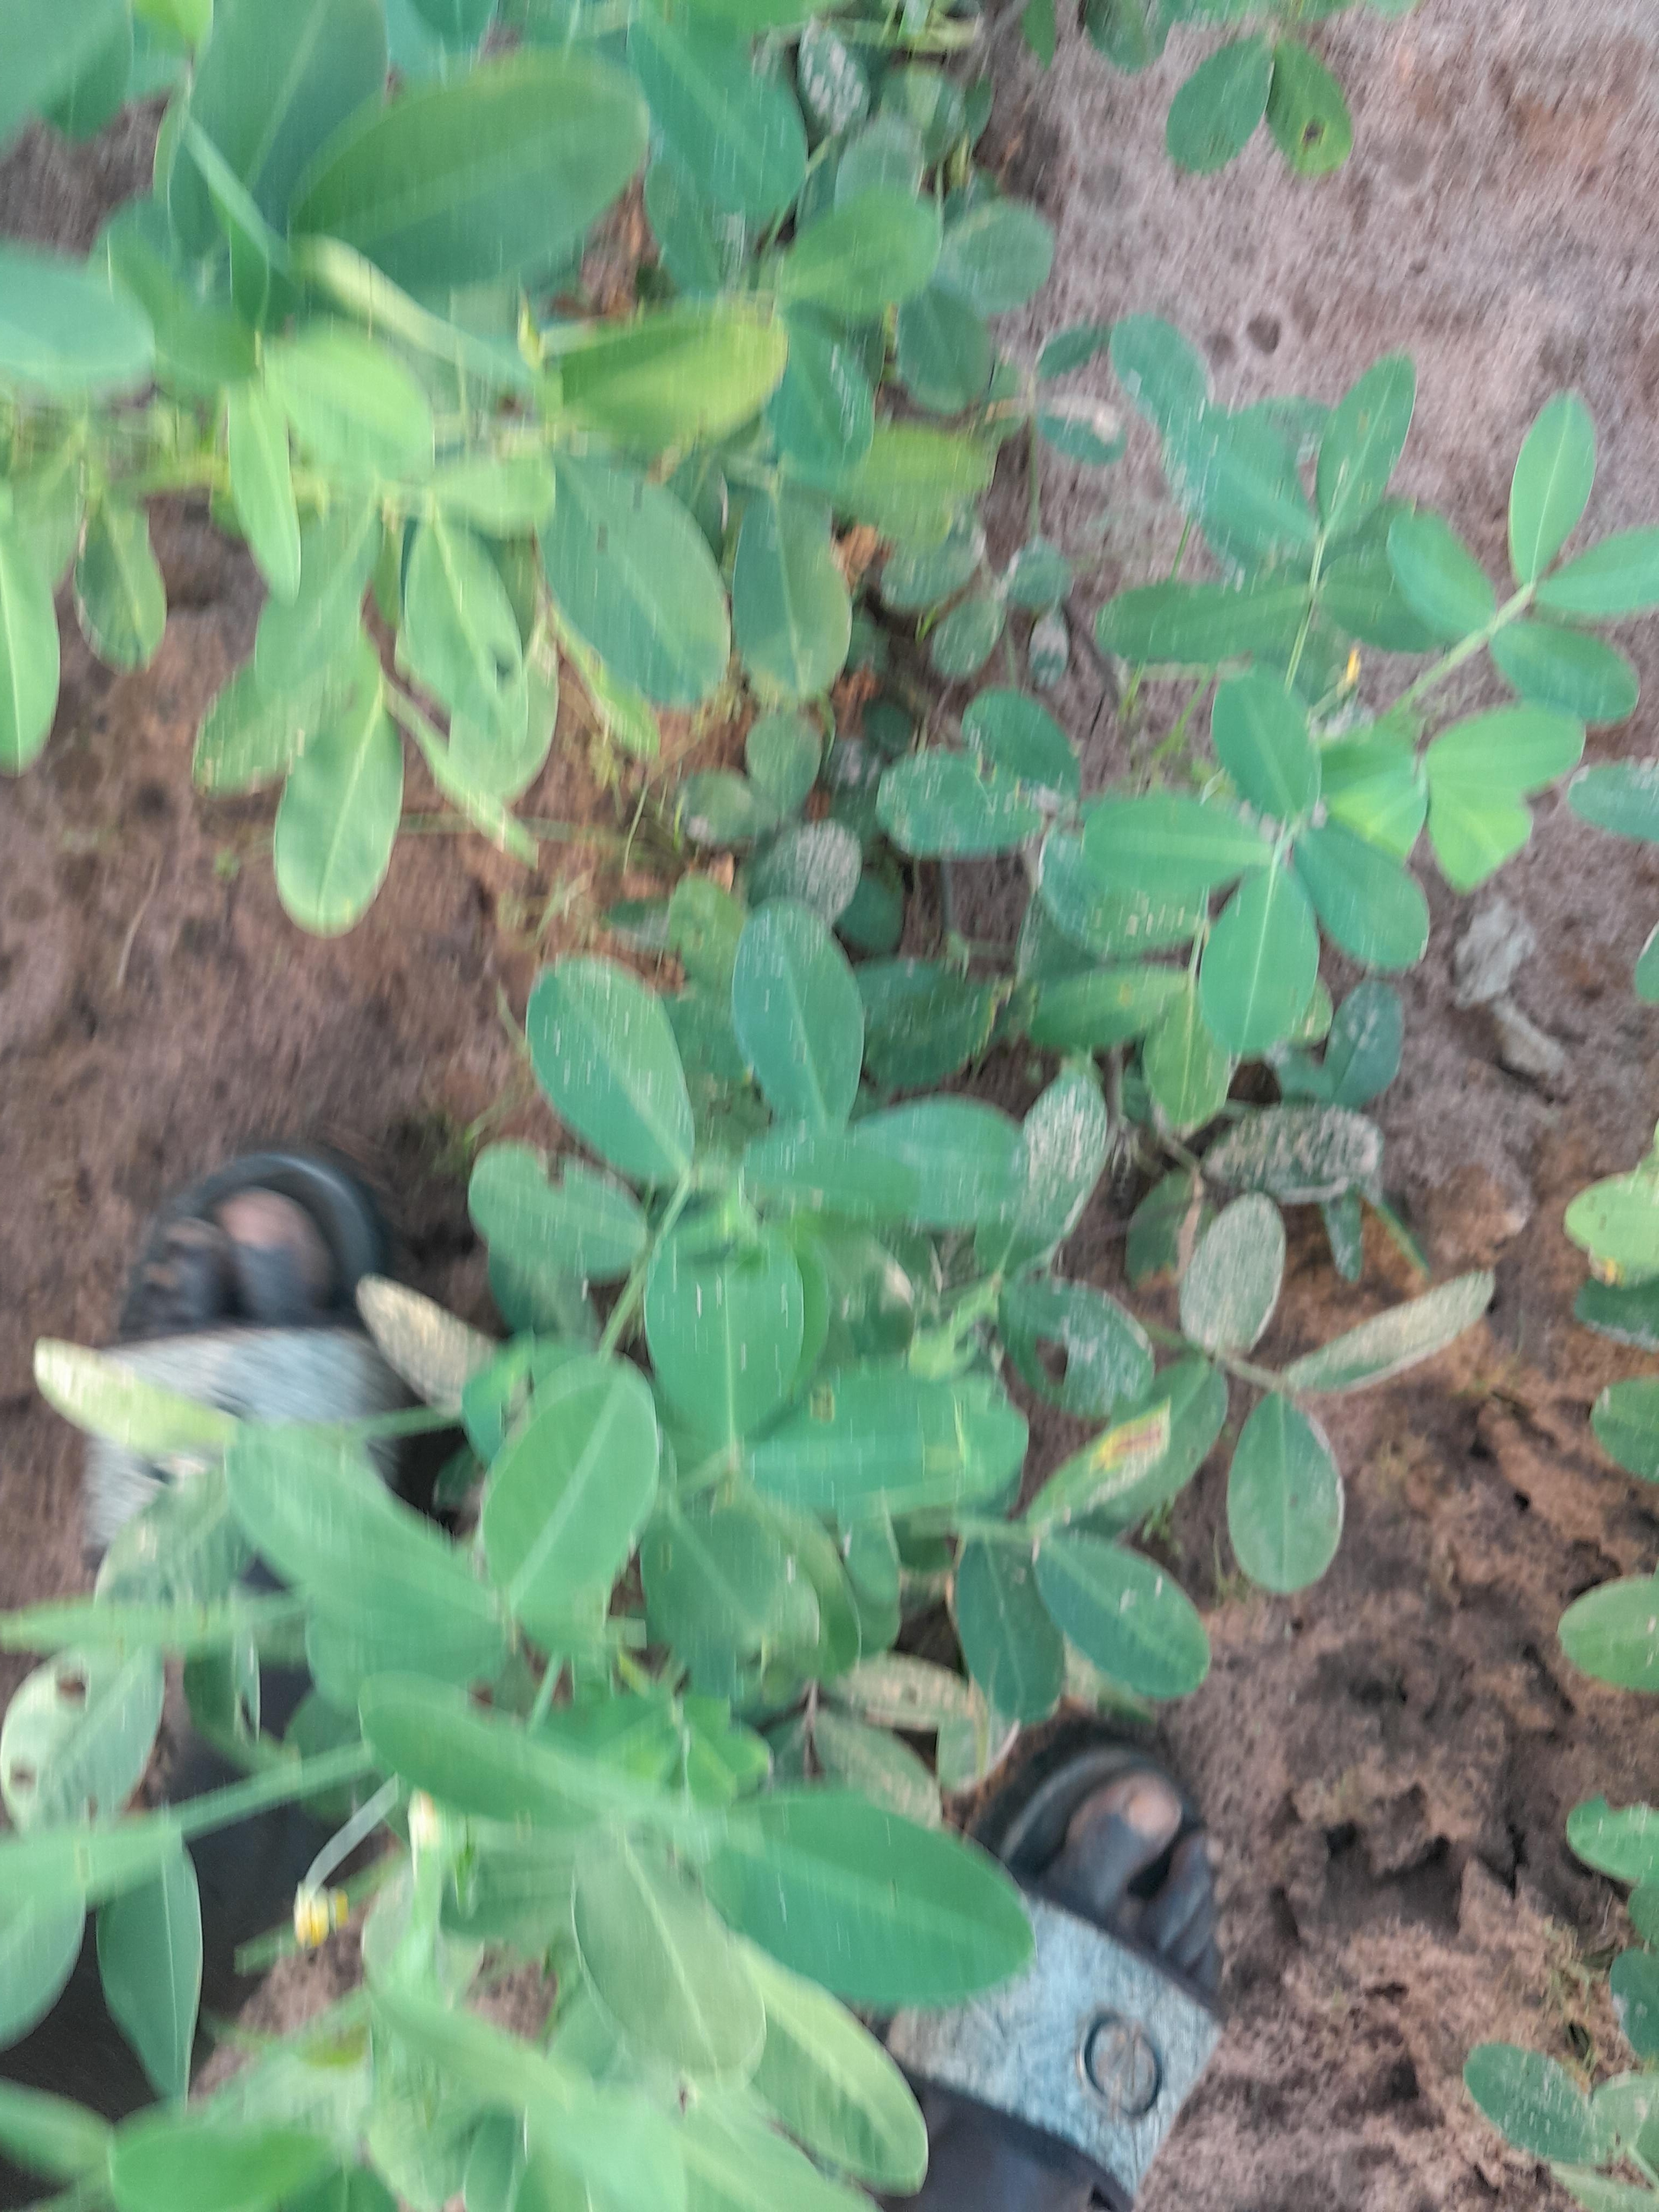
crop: groundnut
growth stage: flowering
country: Senegal
